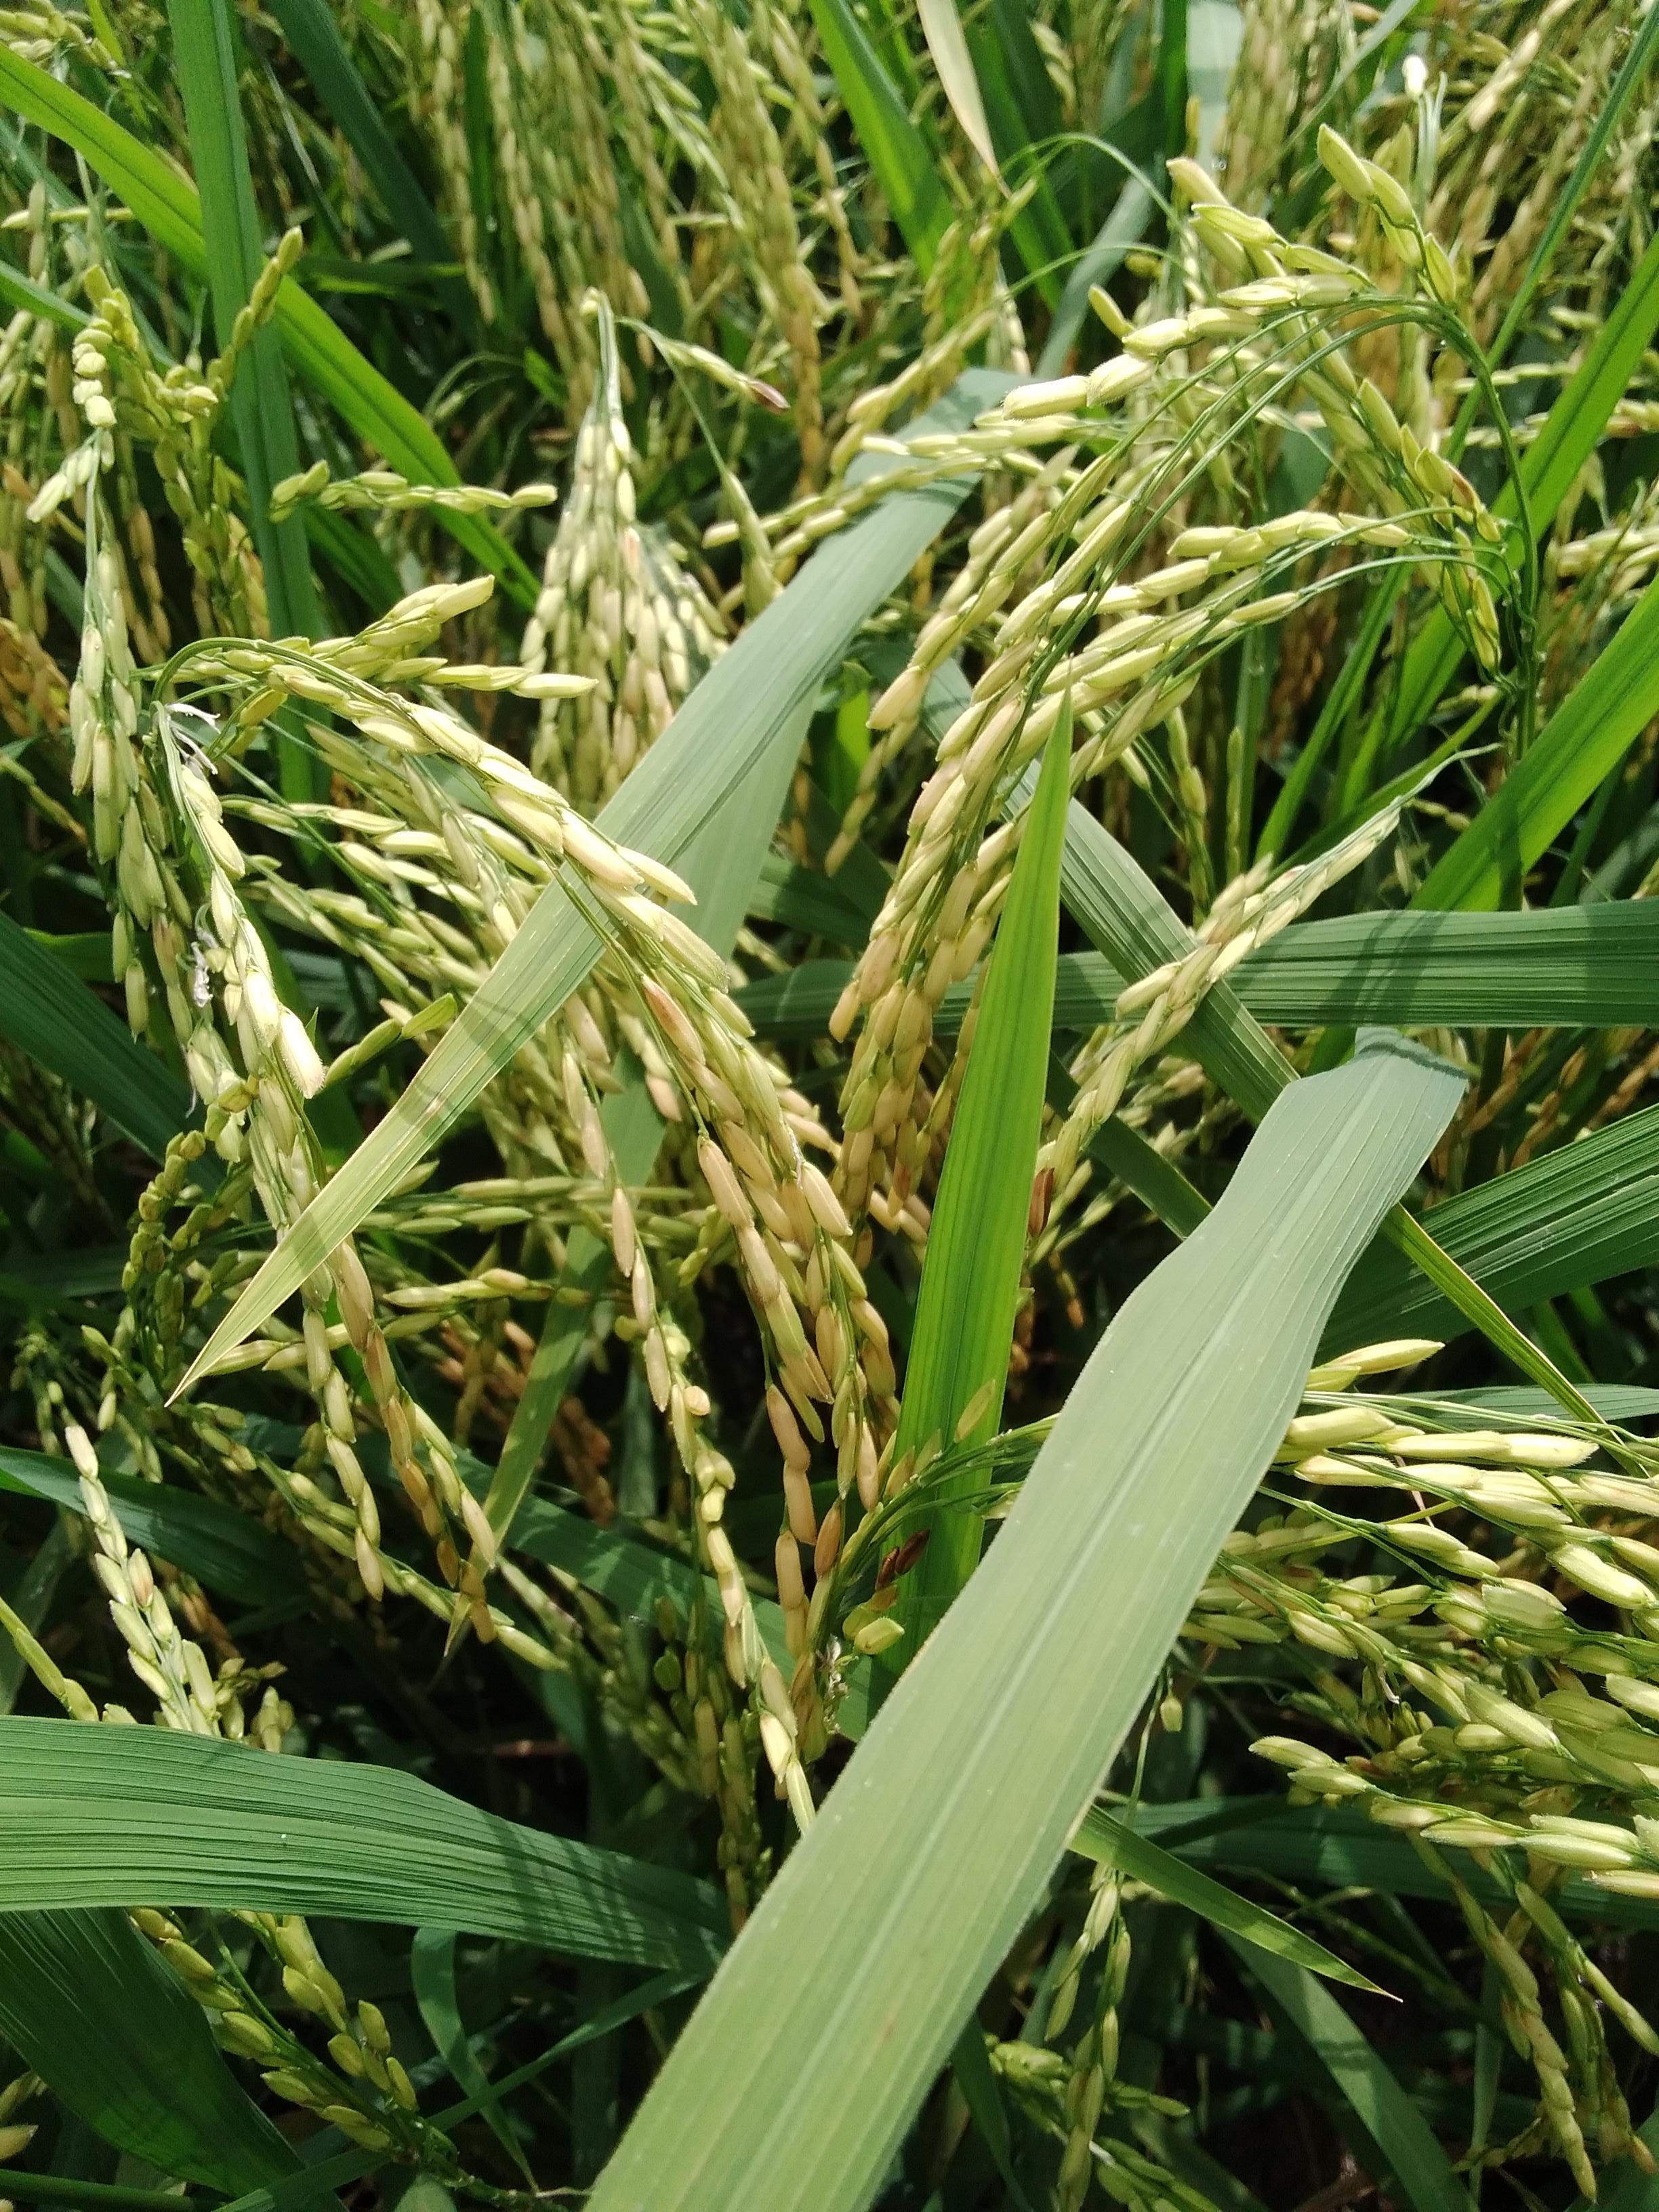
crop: rice
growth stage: ripening
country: Nigeria
